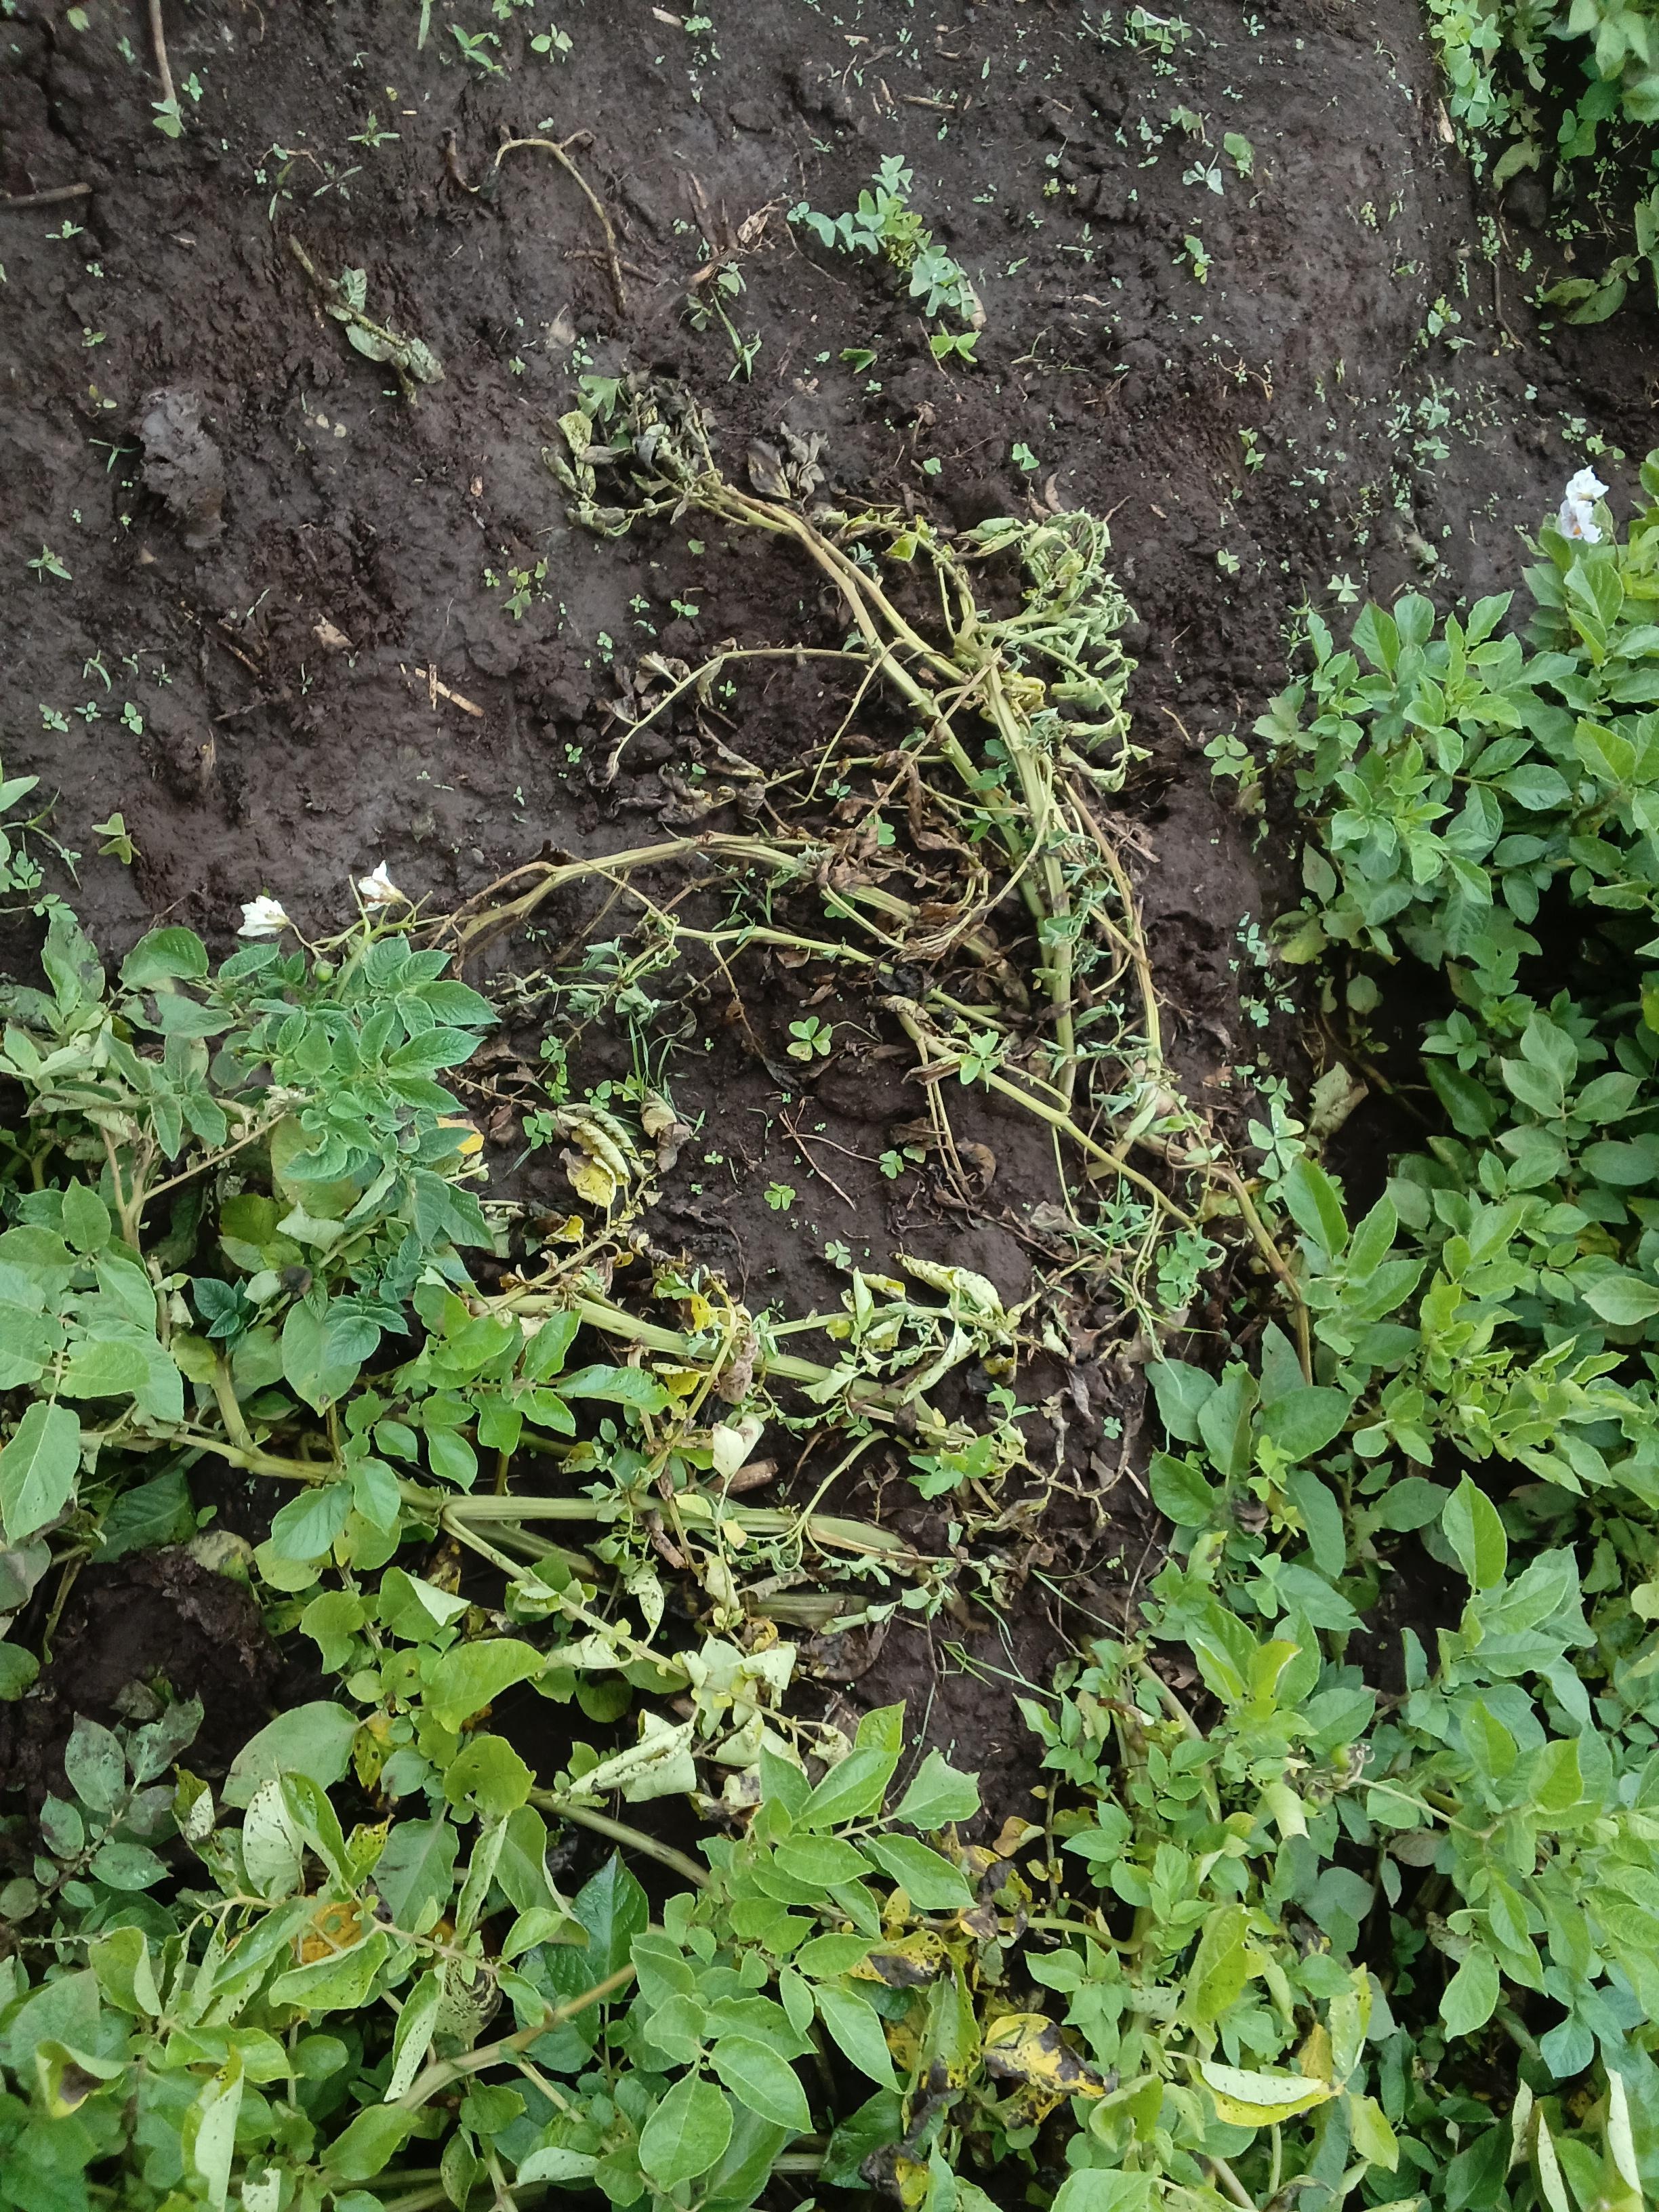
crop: potato
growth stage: vegetative
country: Kenya
